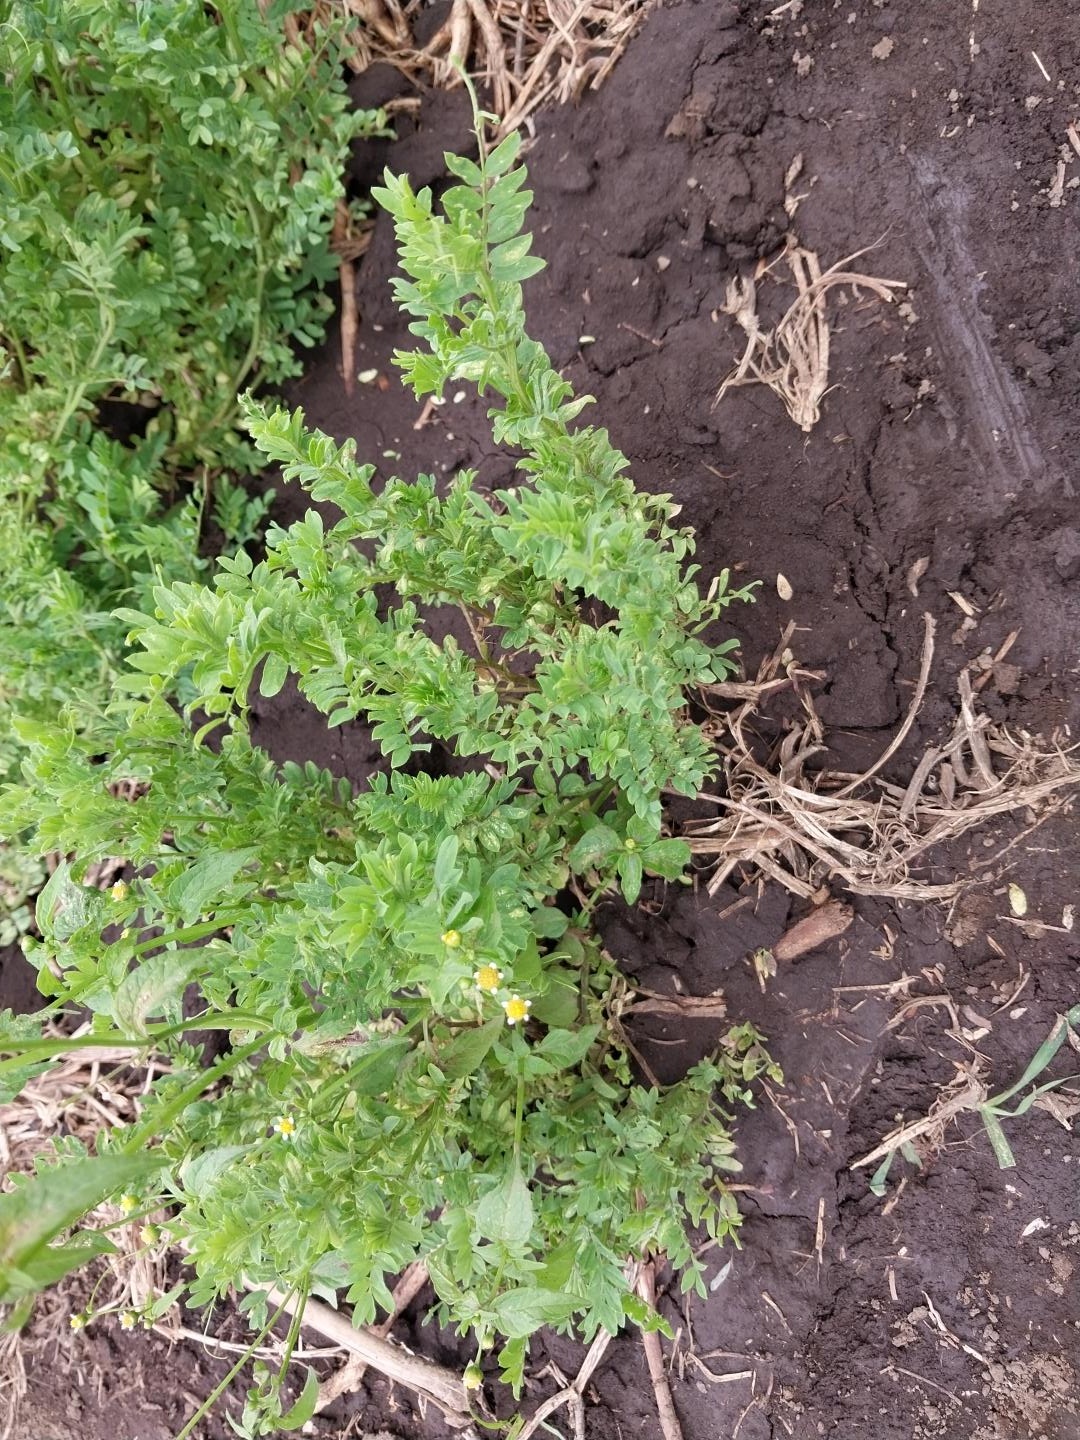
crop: lentil
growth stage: vegetative
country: Tanzania
